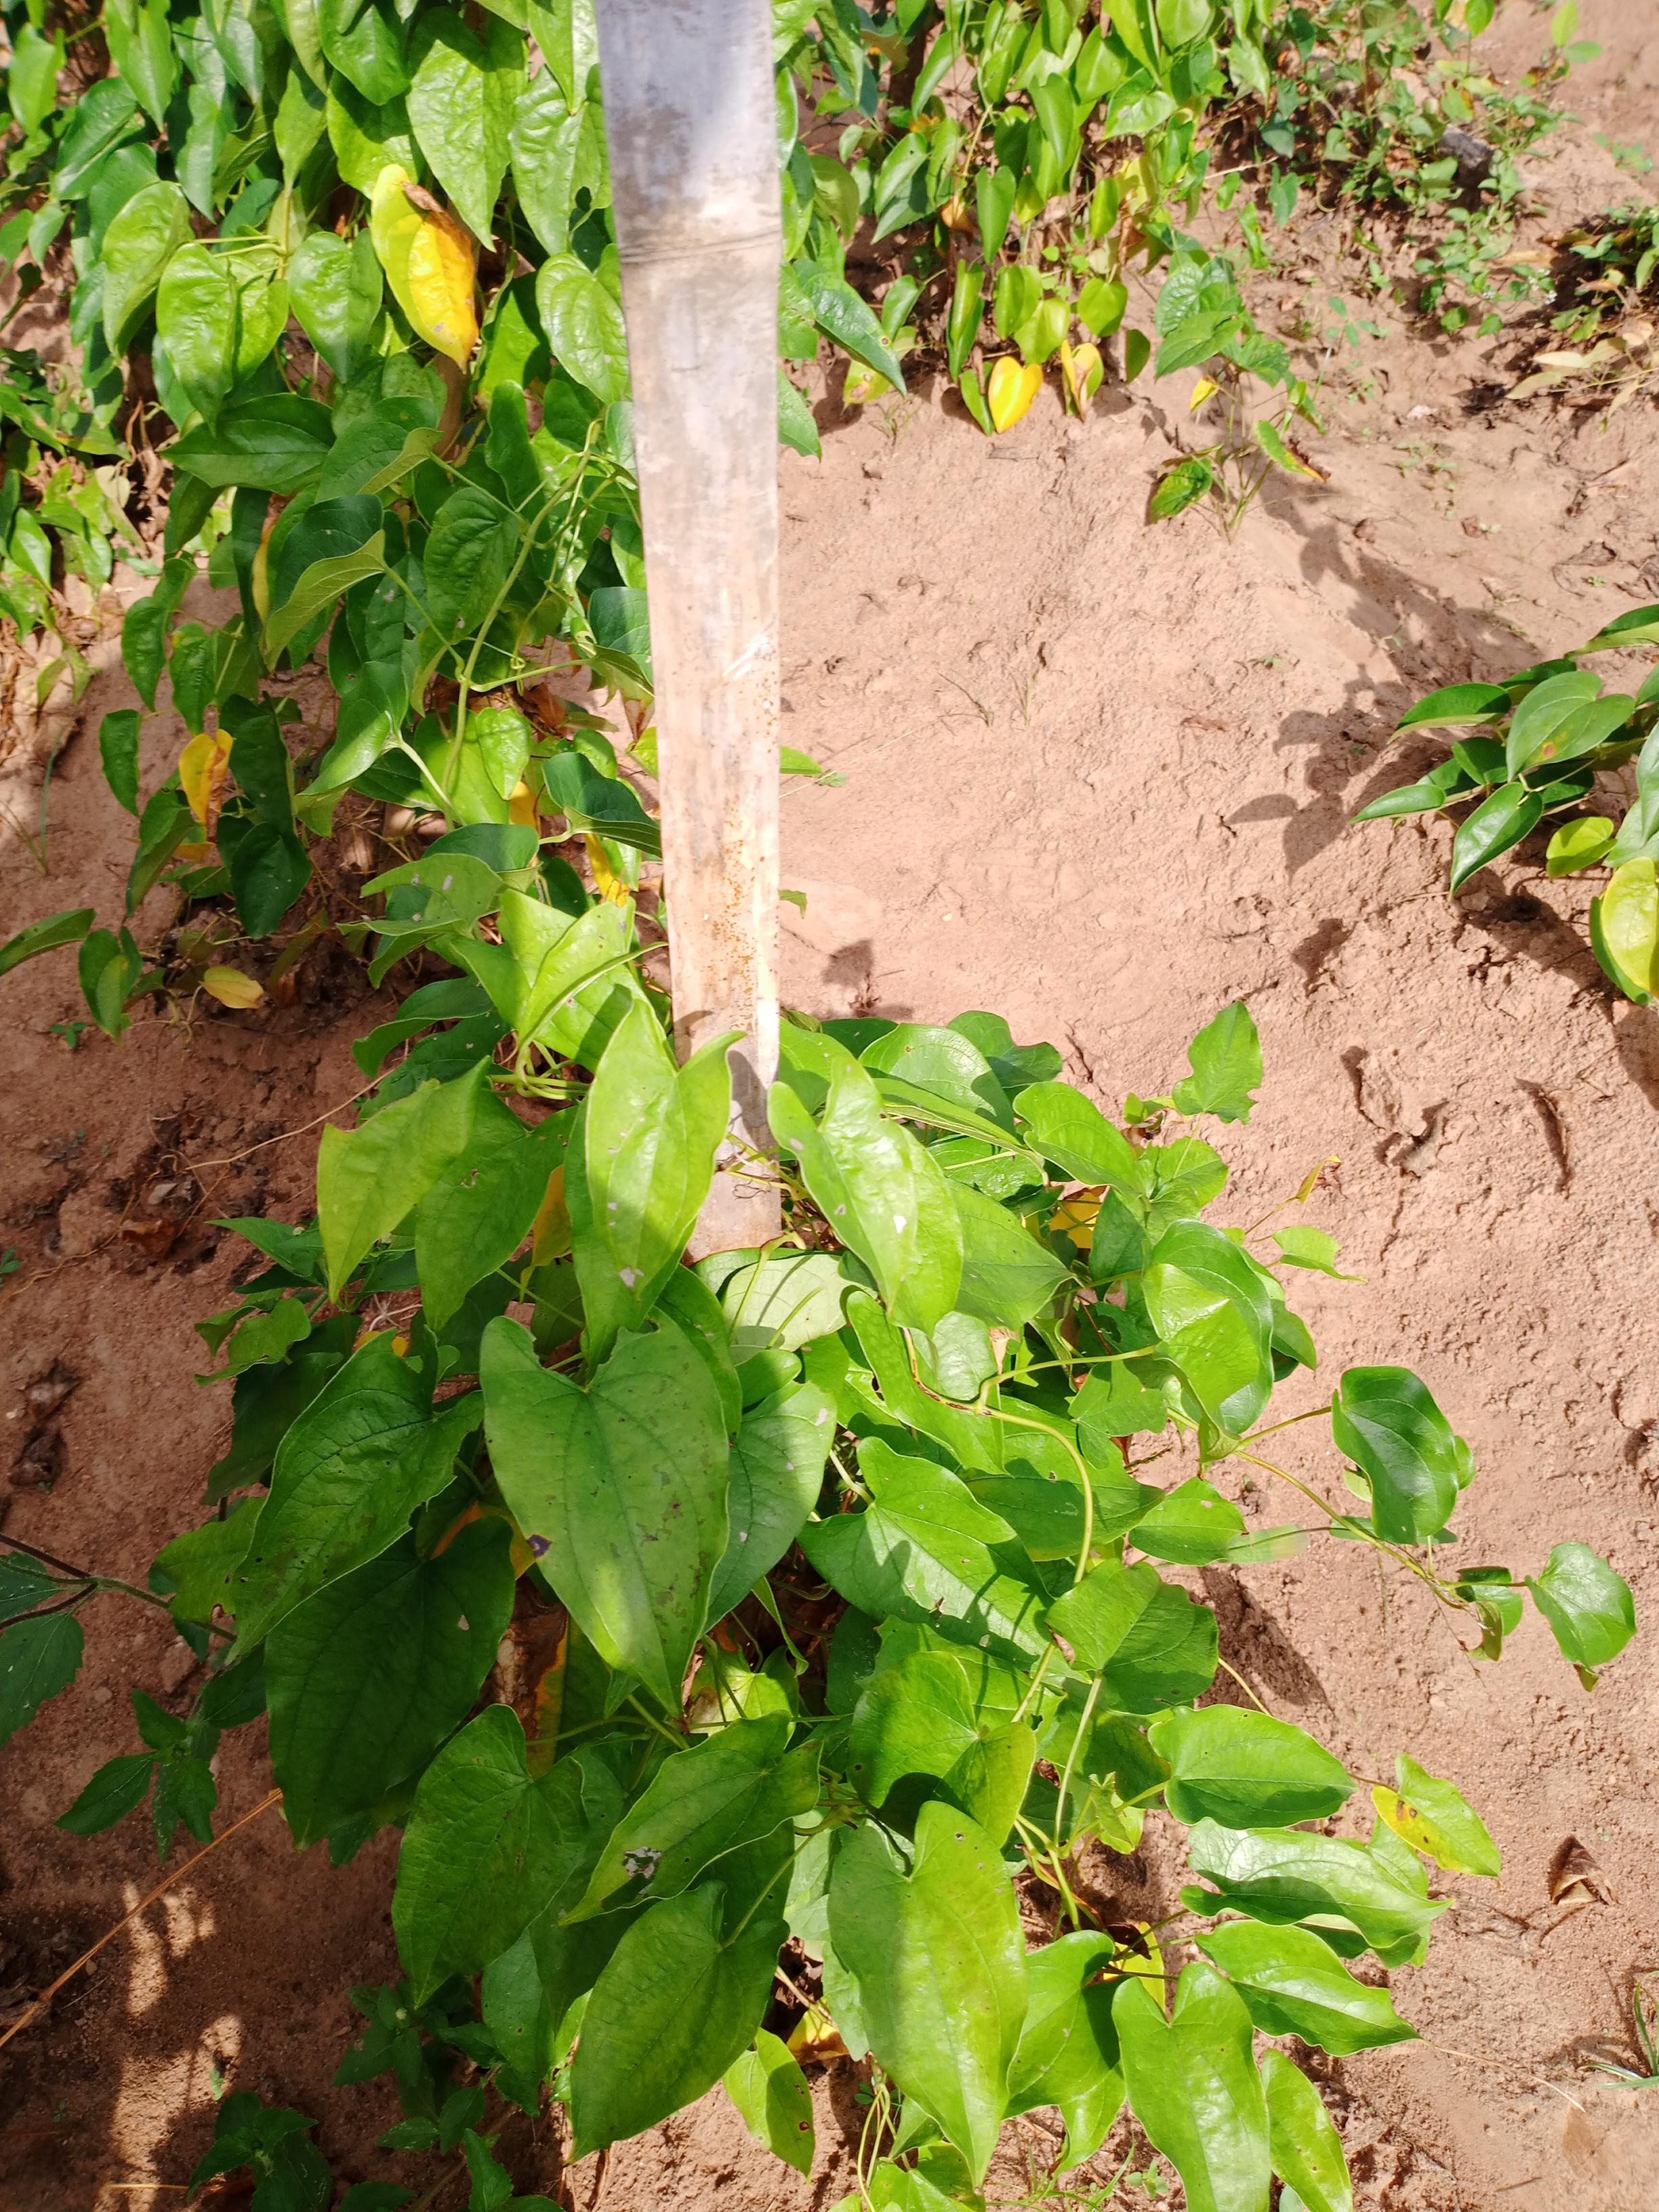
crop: yam
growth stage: vegetative
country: Nigeria
